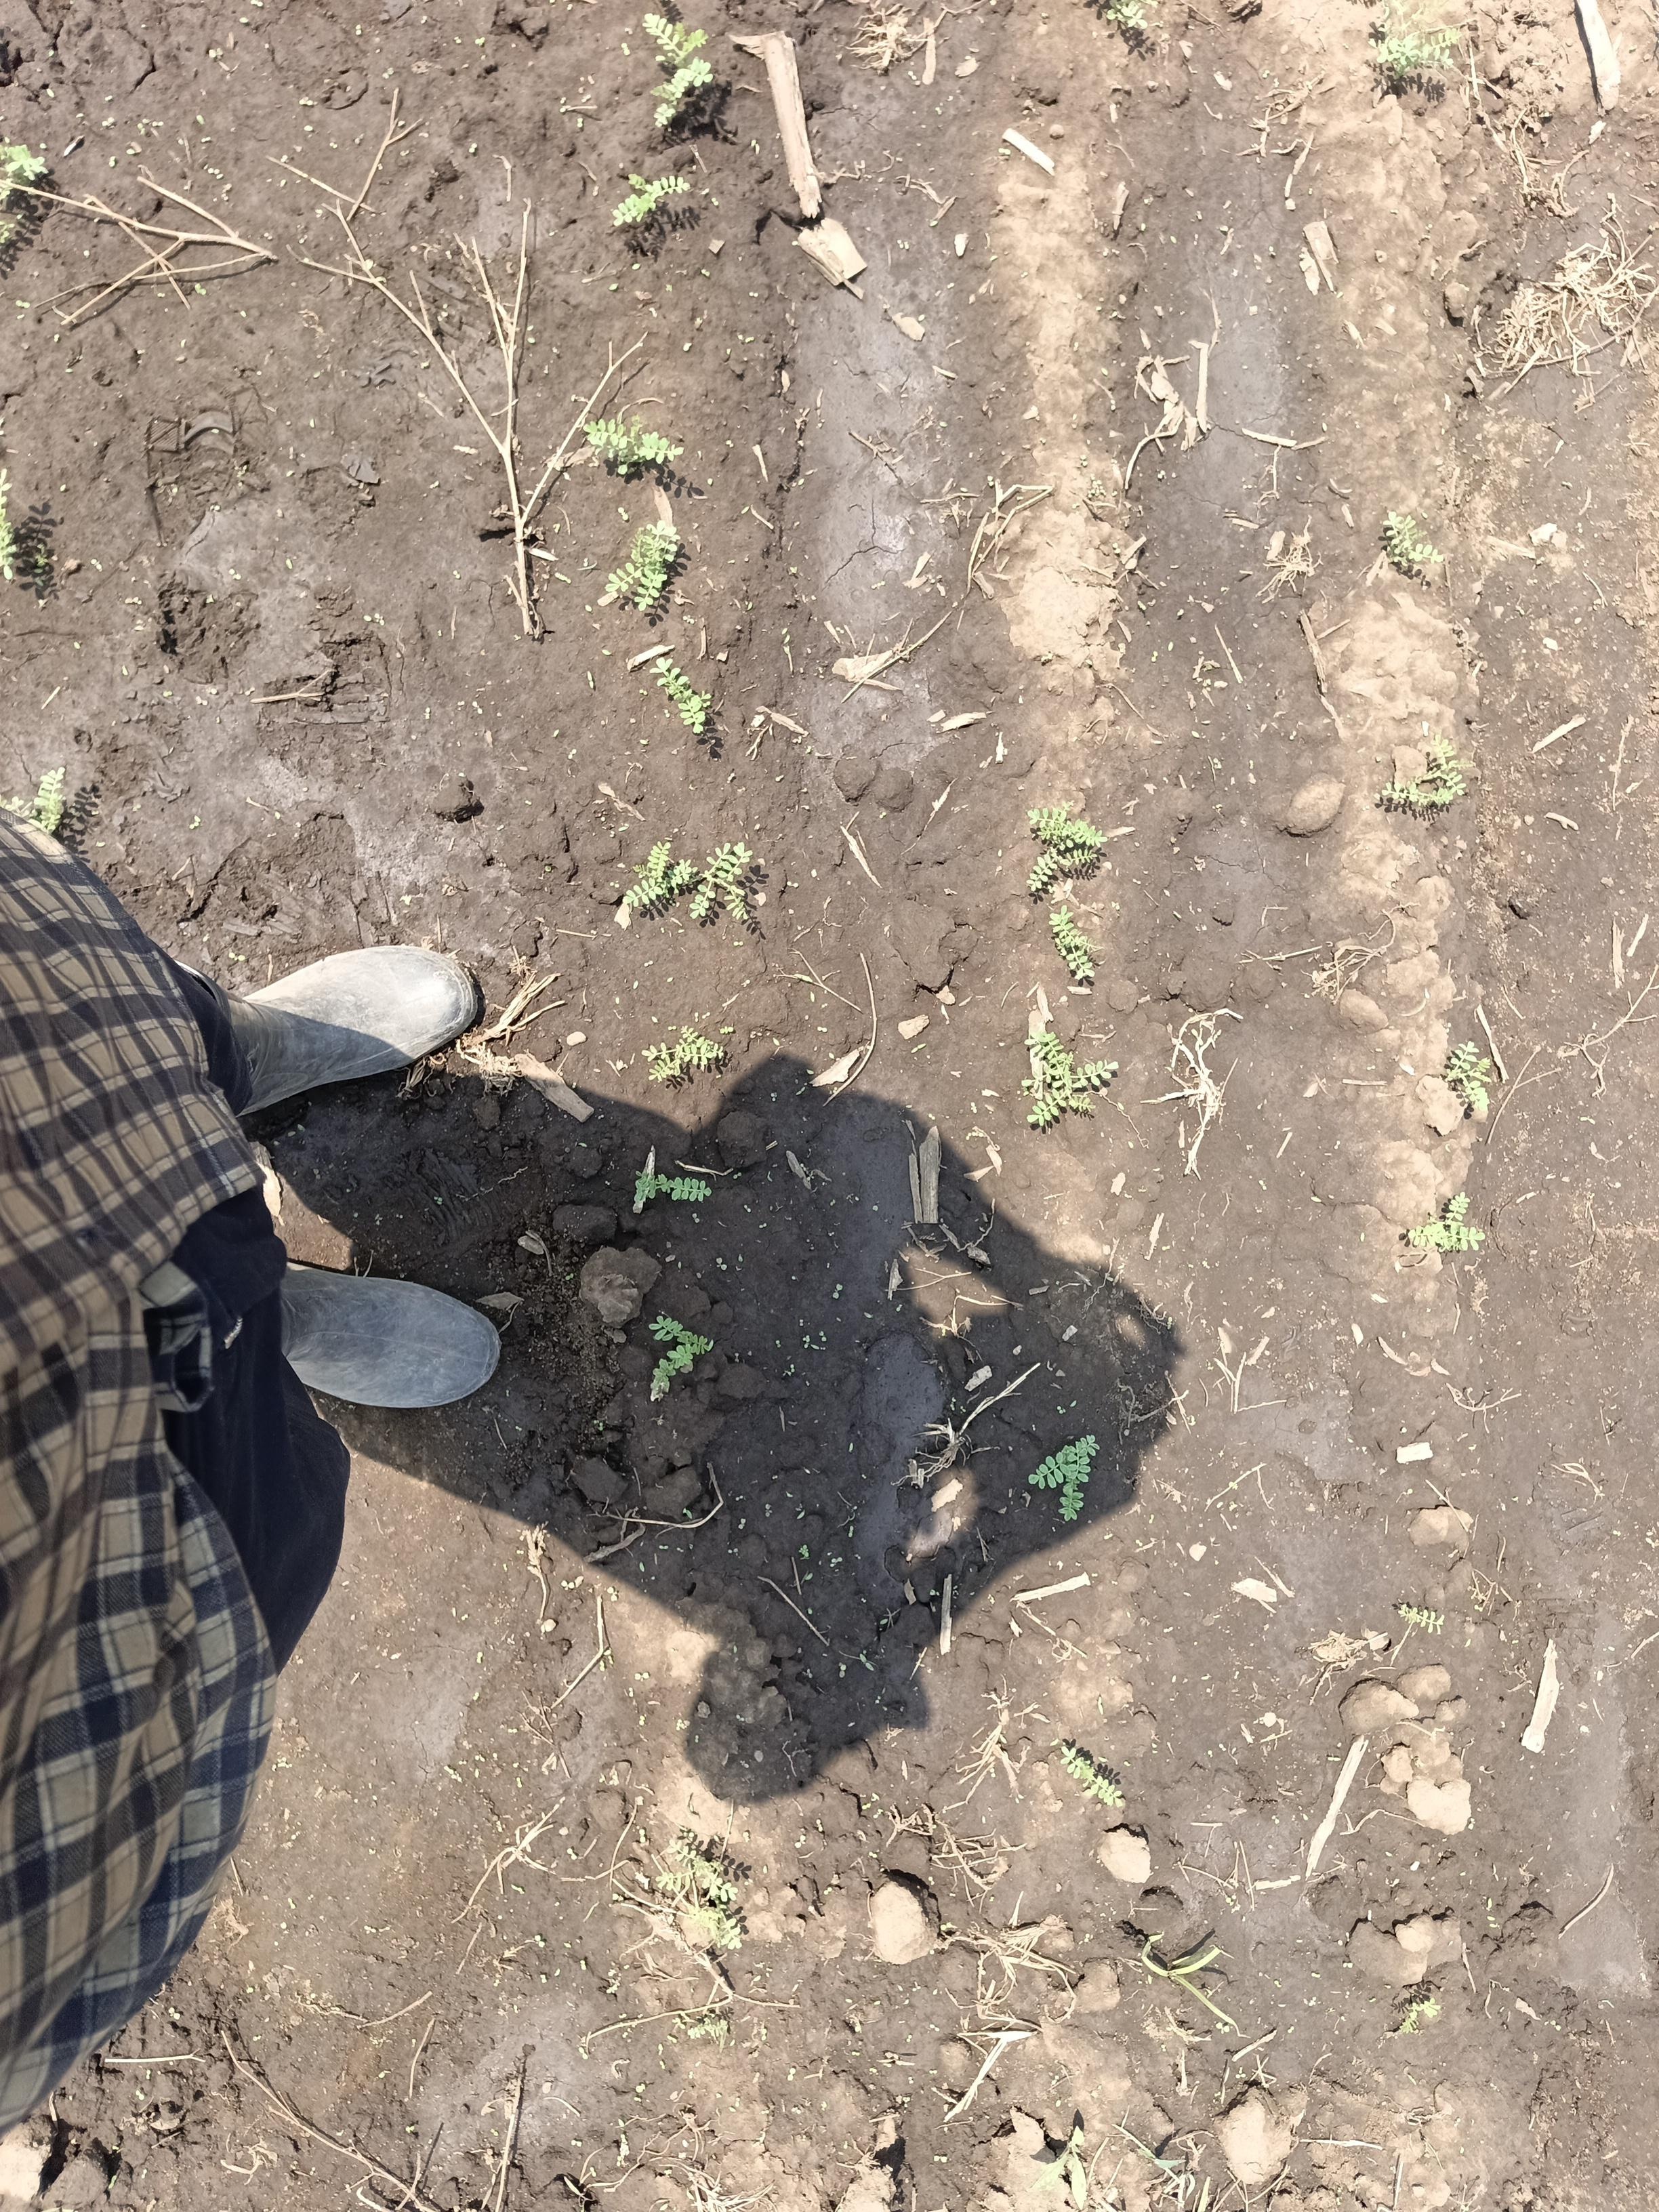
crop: chickpea
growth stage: emergence
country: Tanzania
